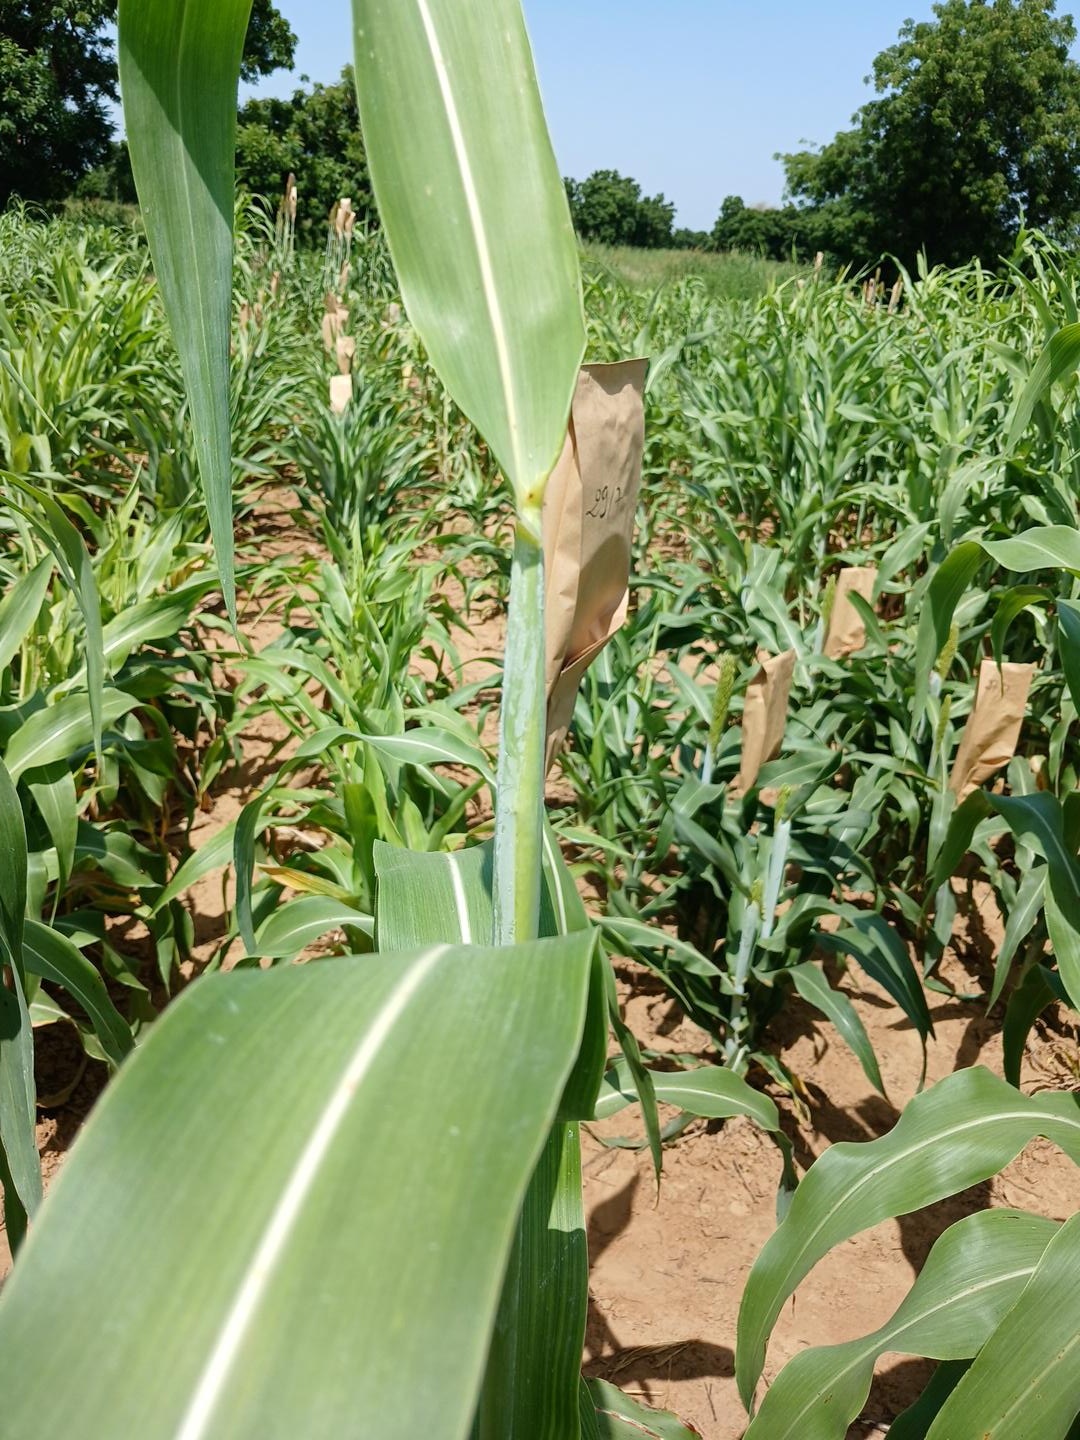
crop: sorghum
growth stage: heading tuber
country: Senegal
